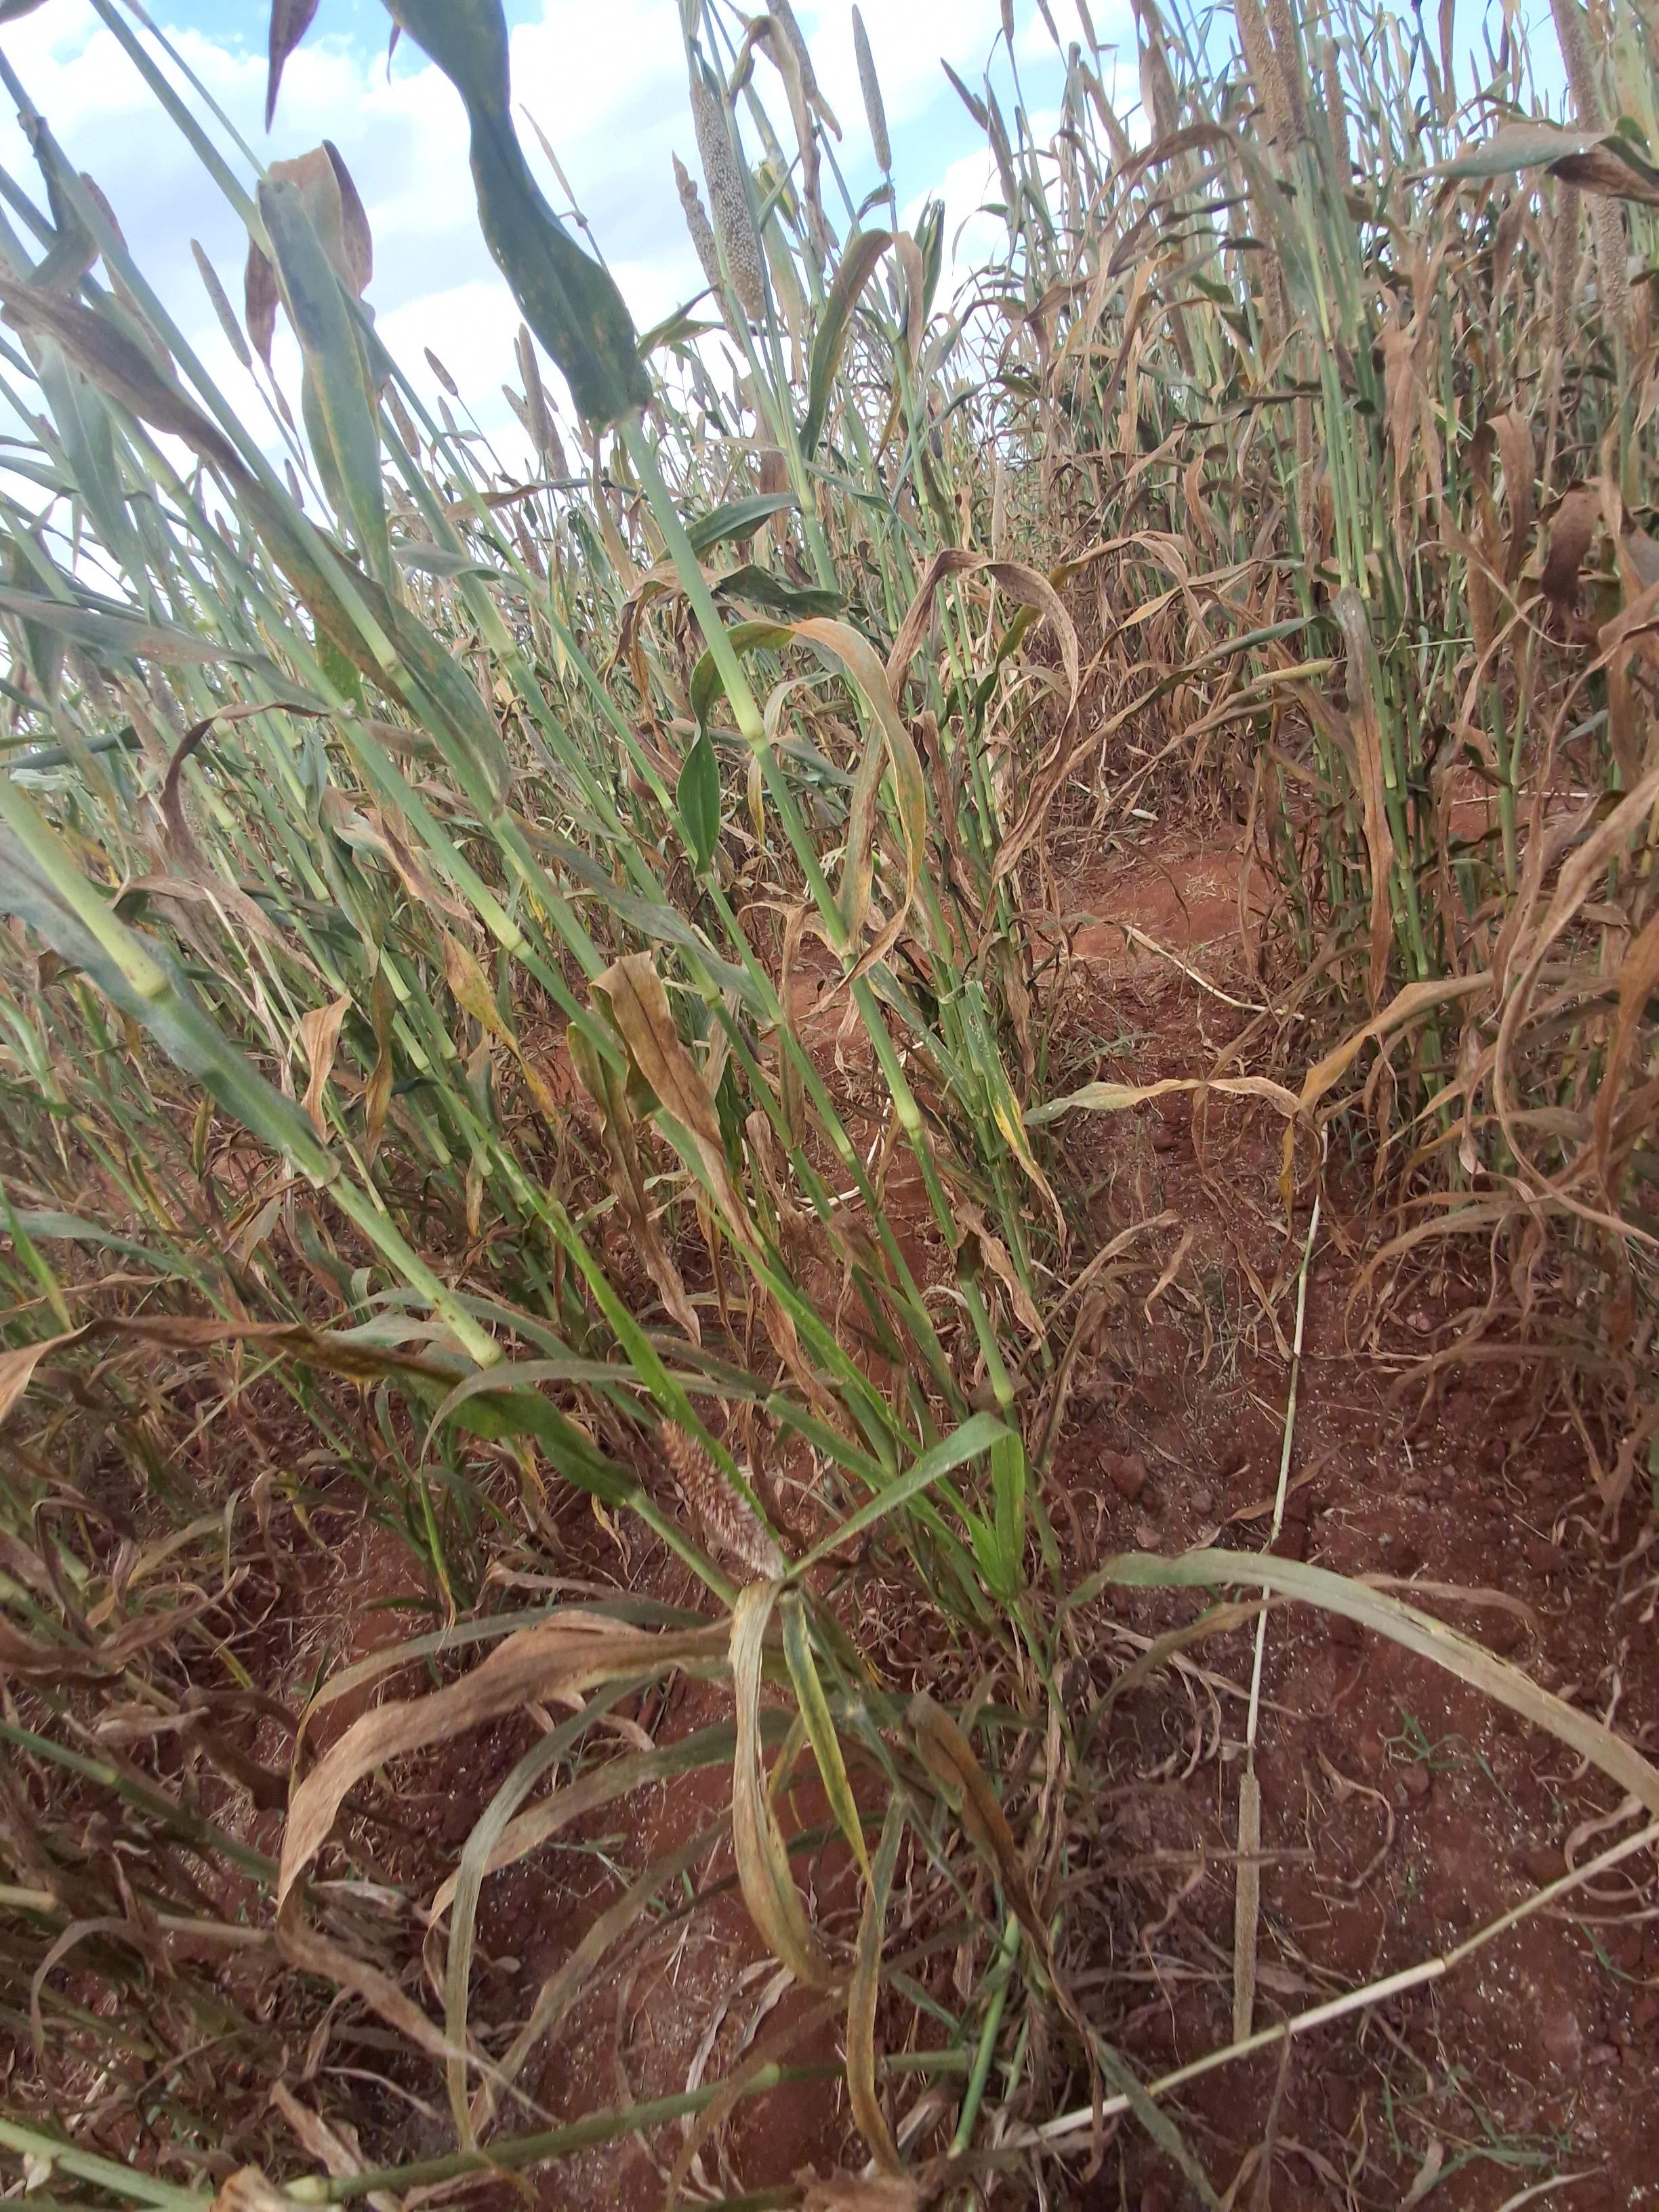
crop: pearl millet
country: Kenya
